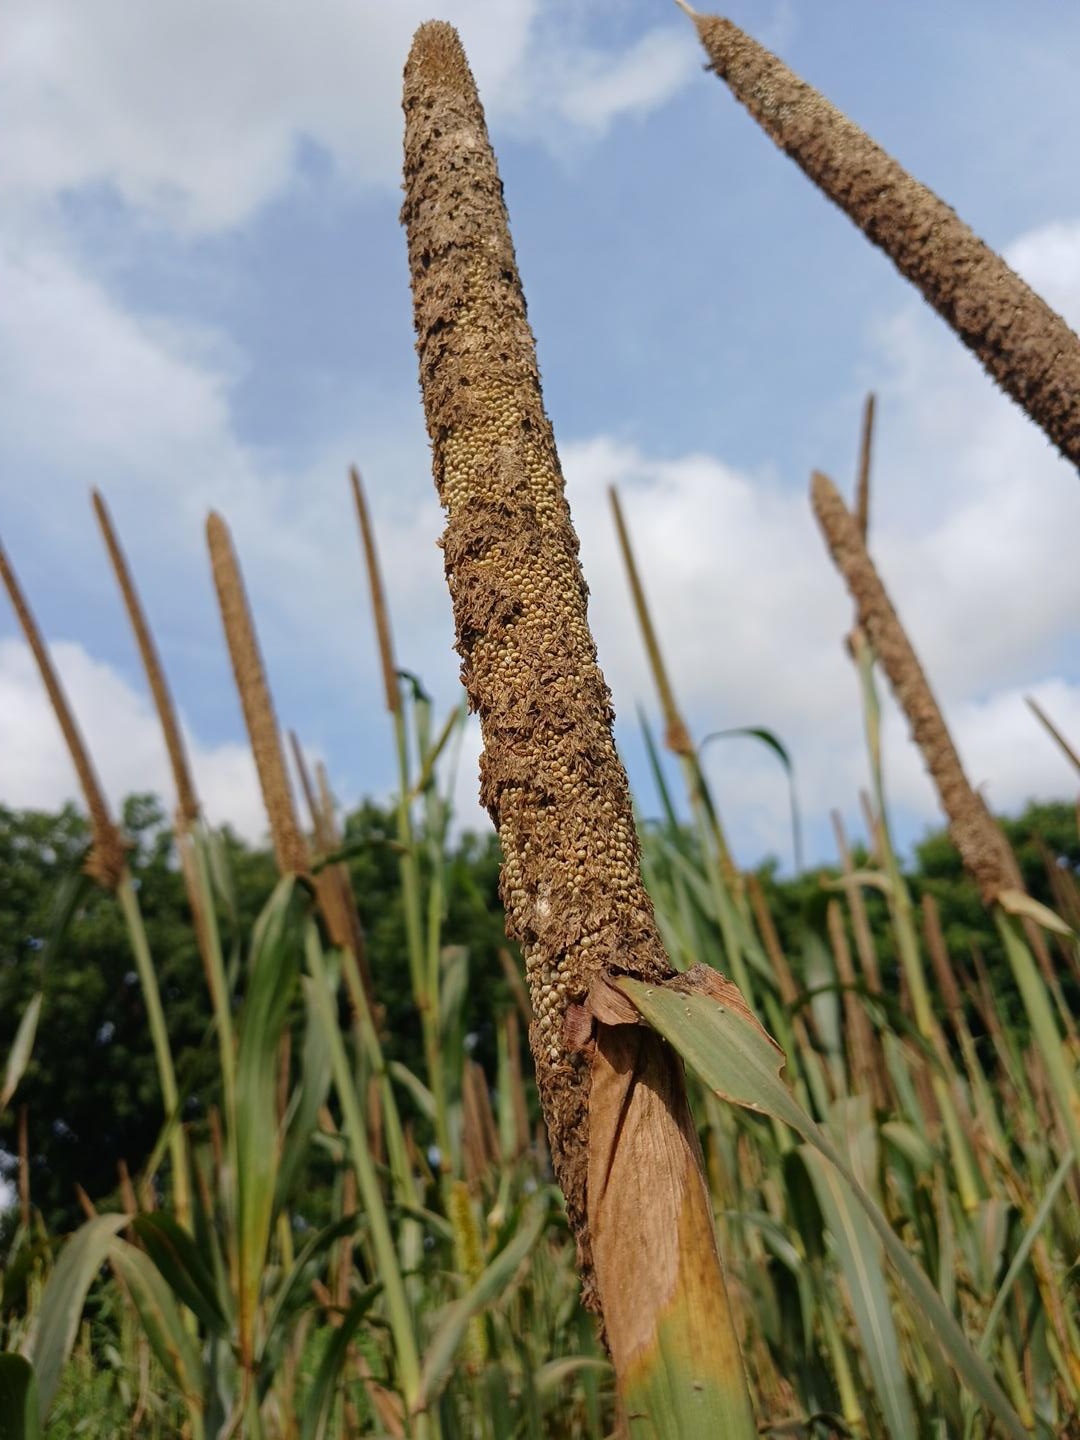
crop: pearl millet
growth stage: maturity
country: Senegal
